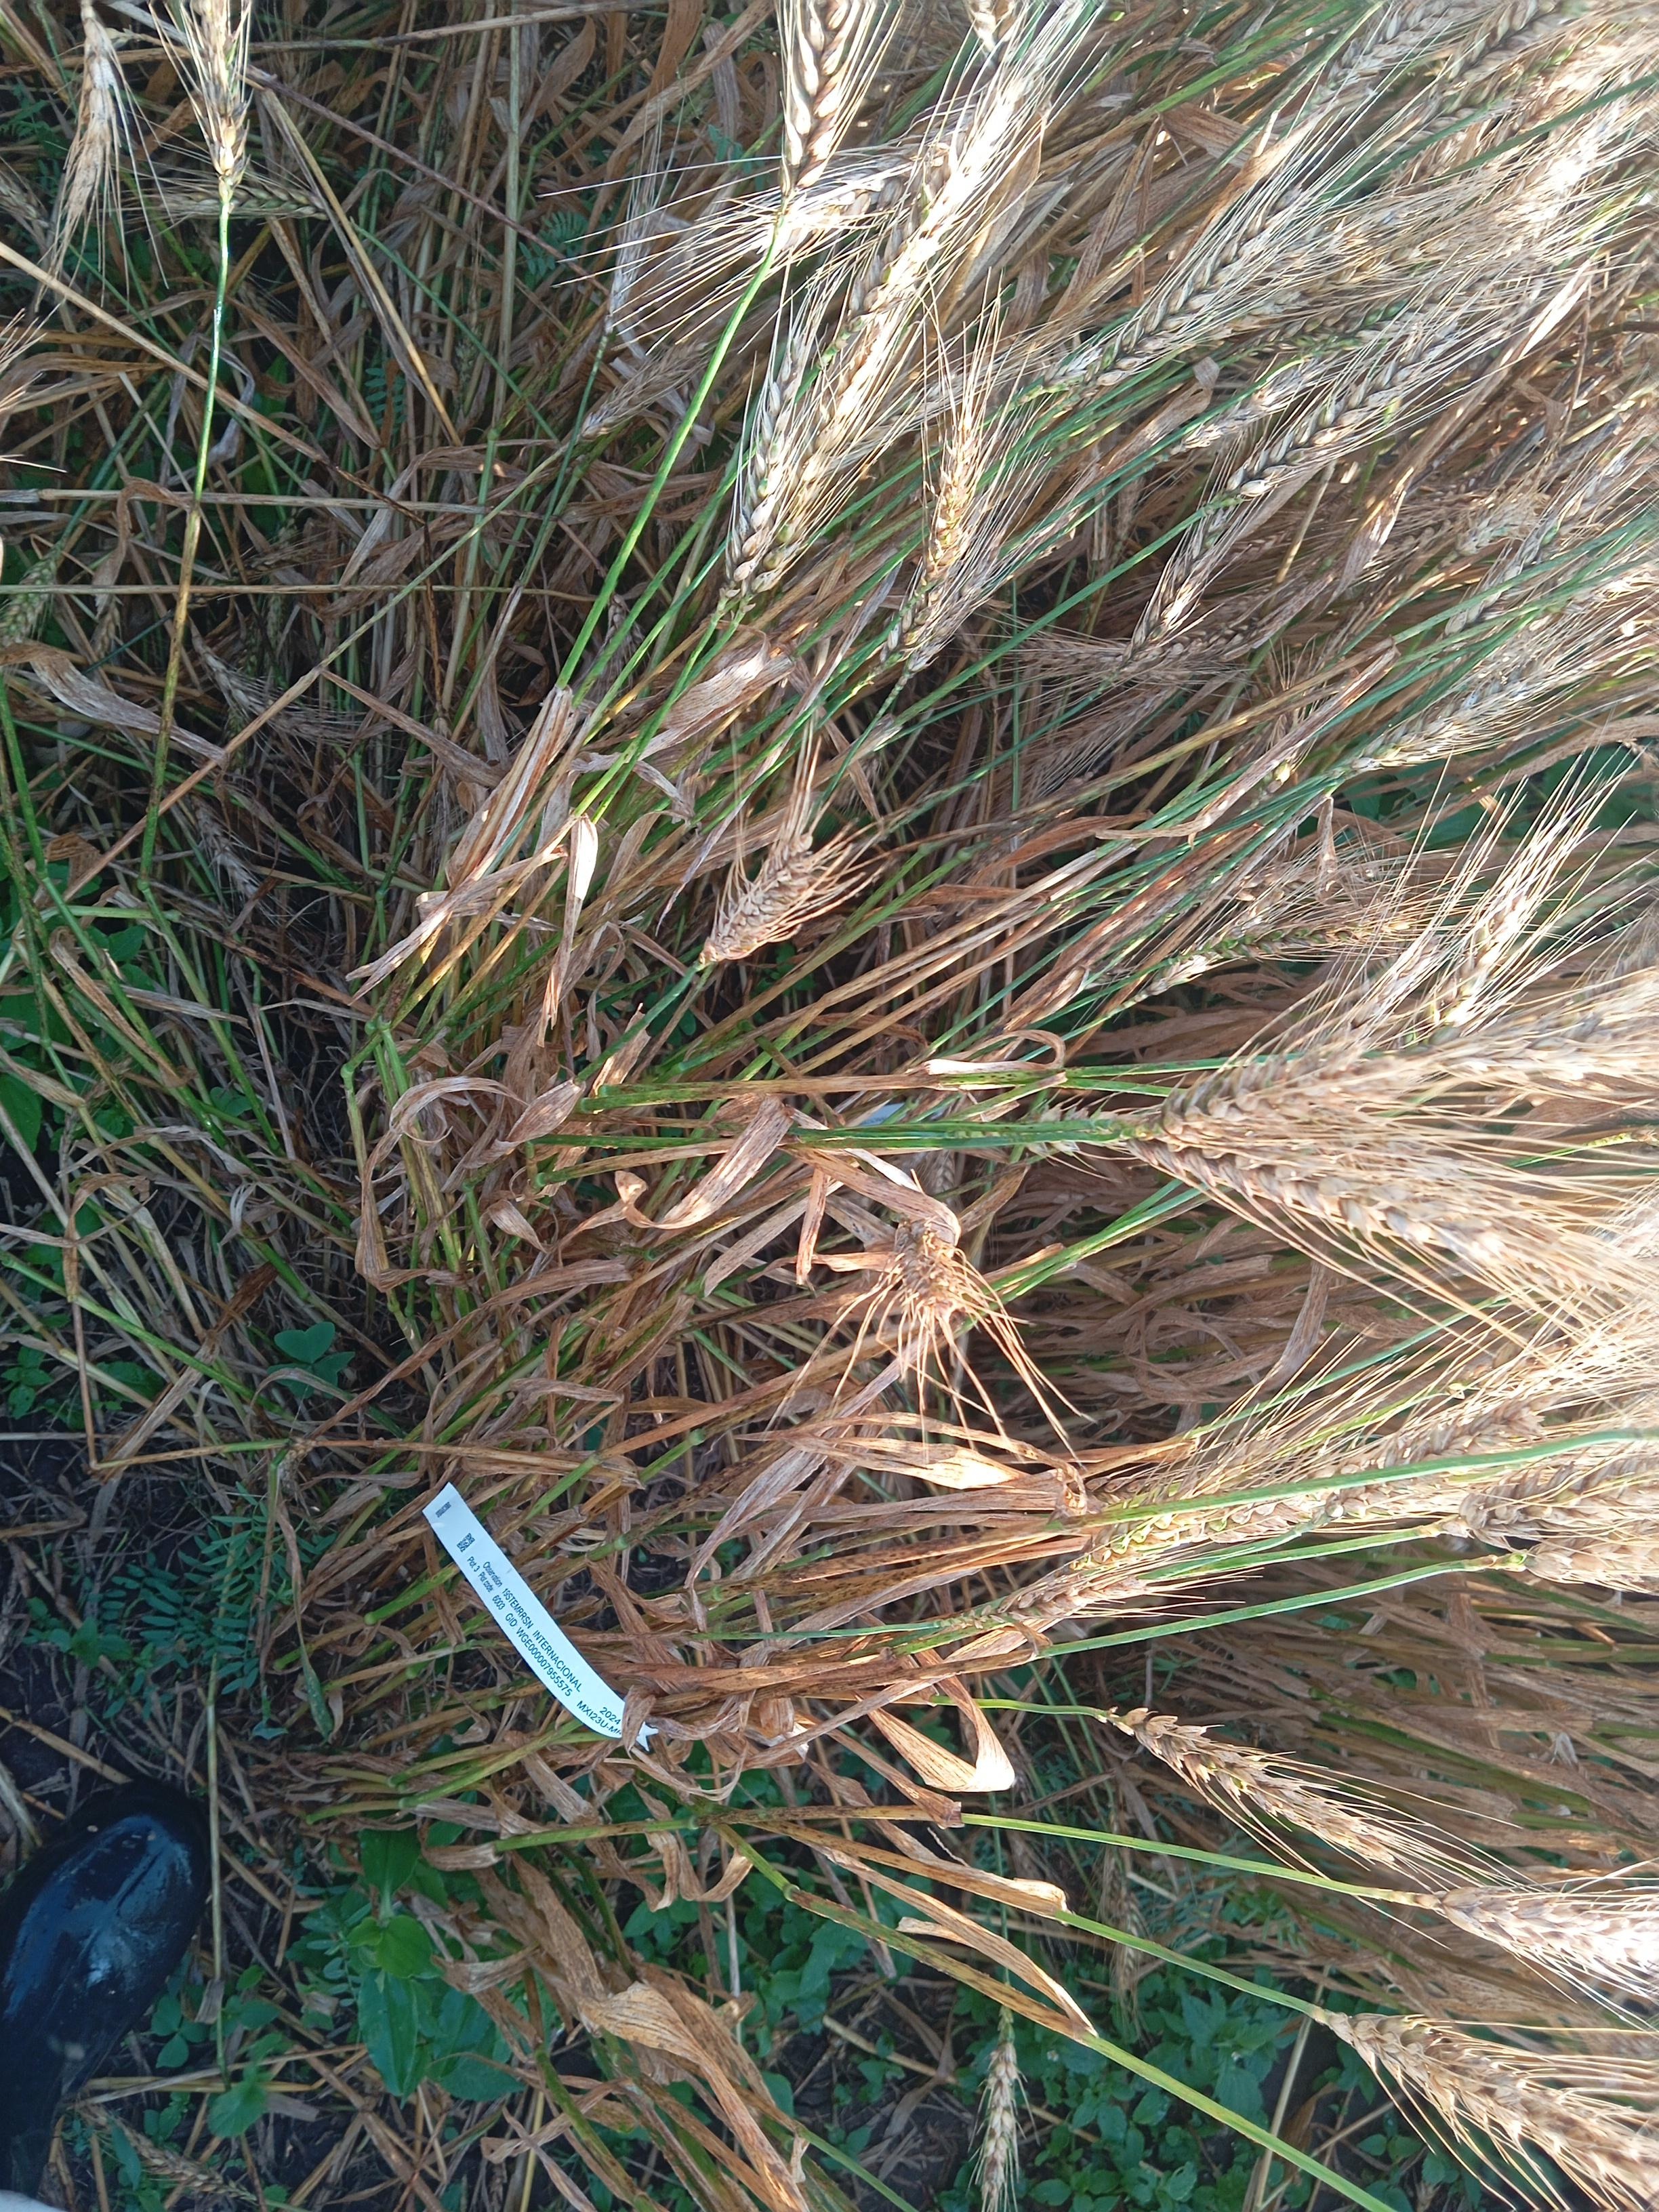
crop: wheat
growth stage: maturity
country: Kenya
